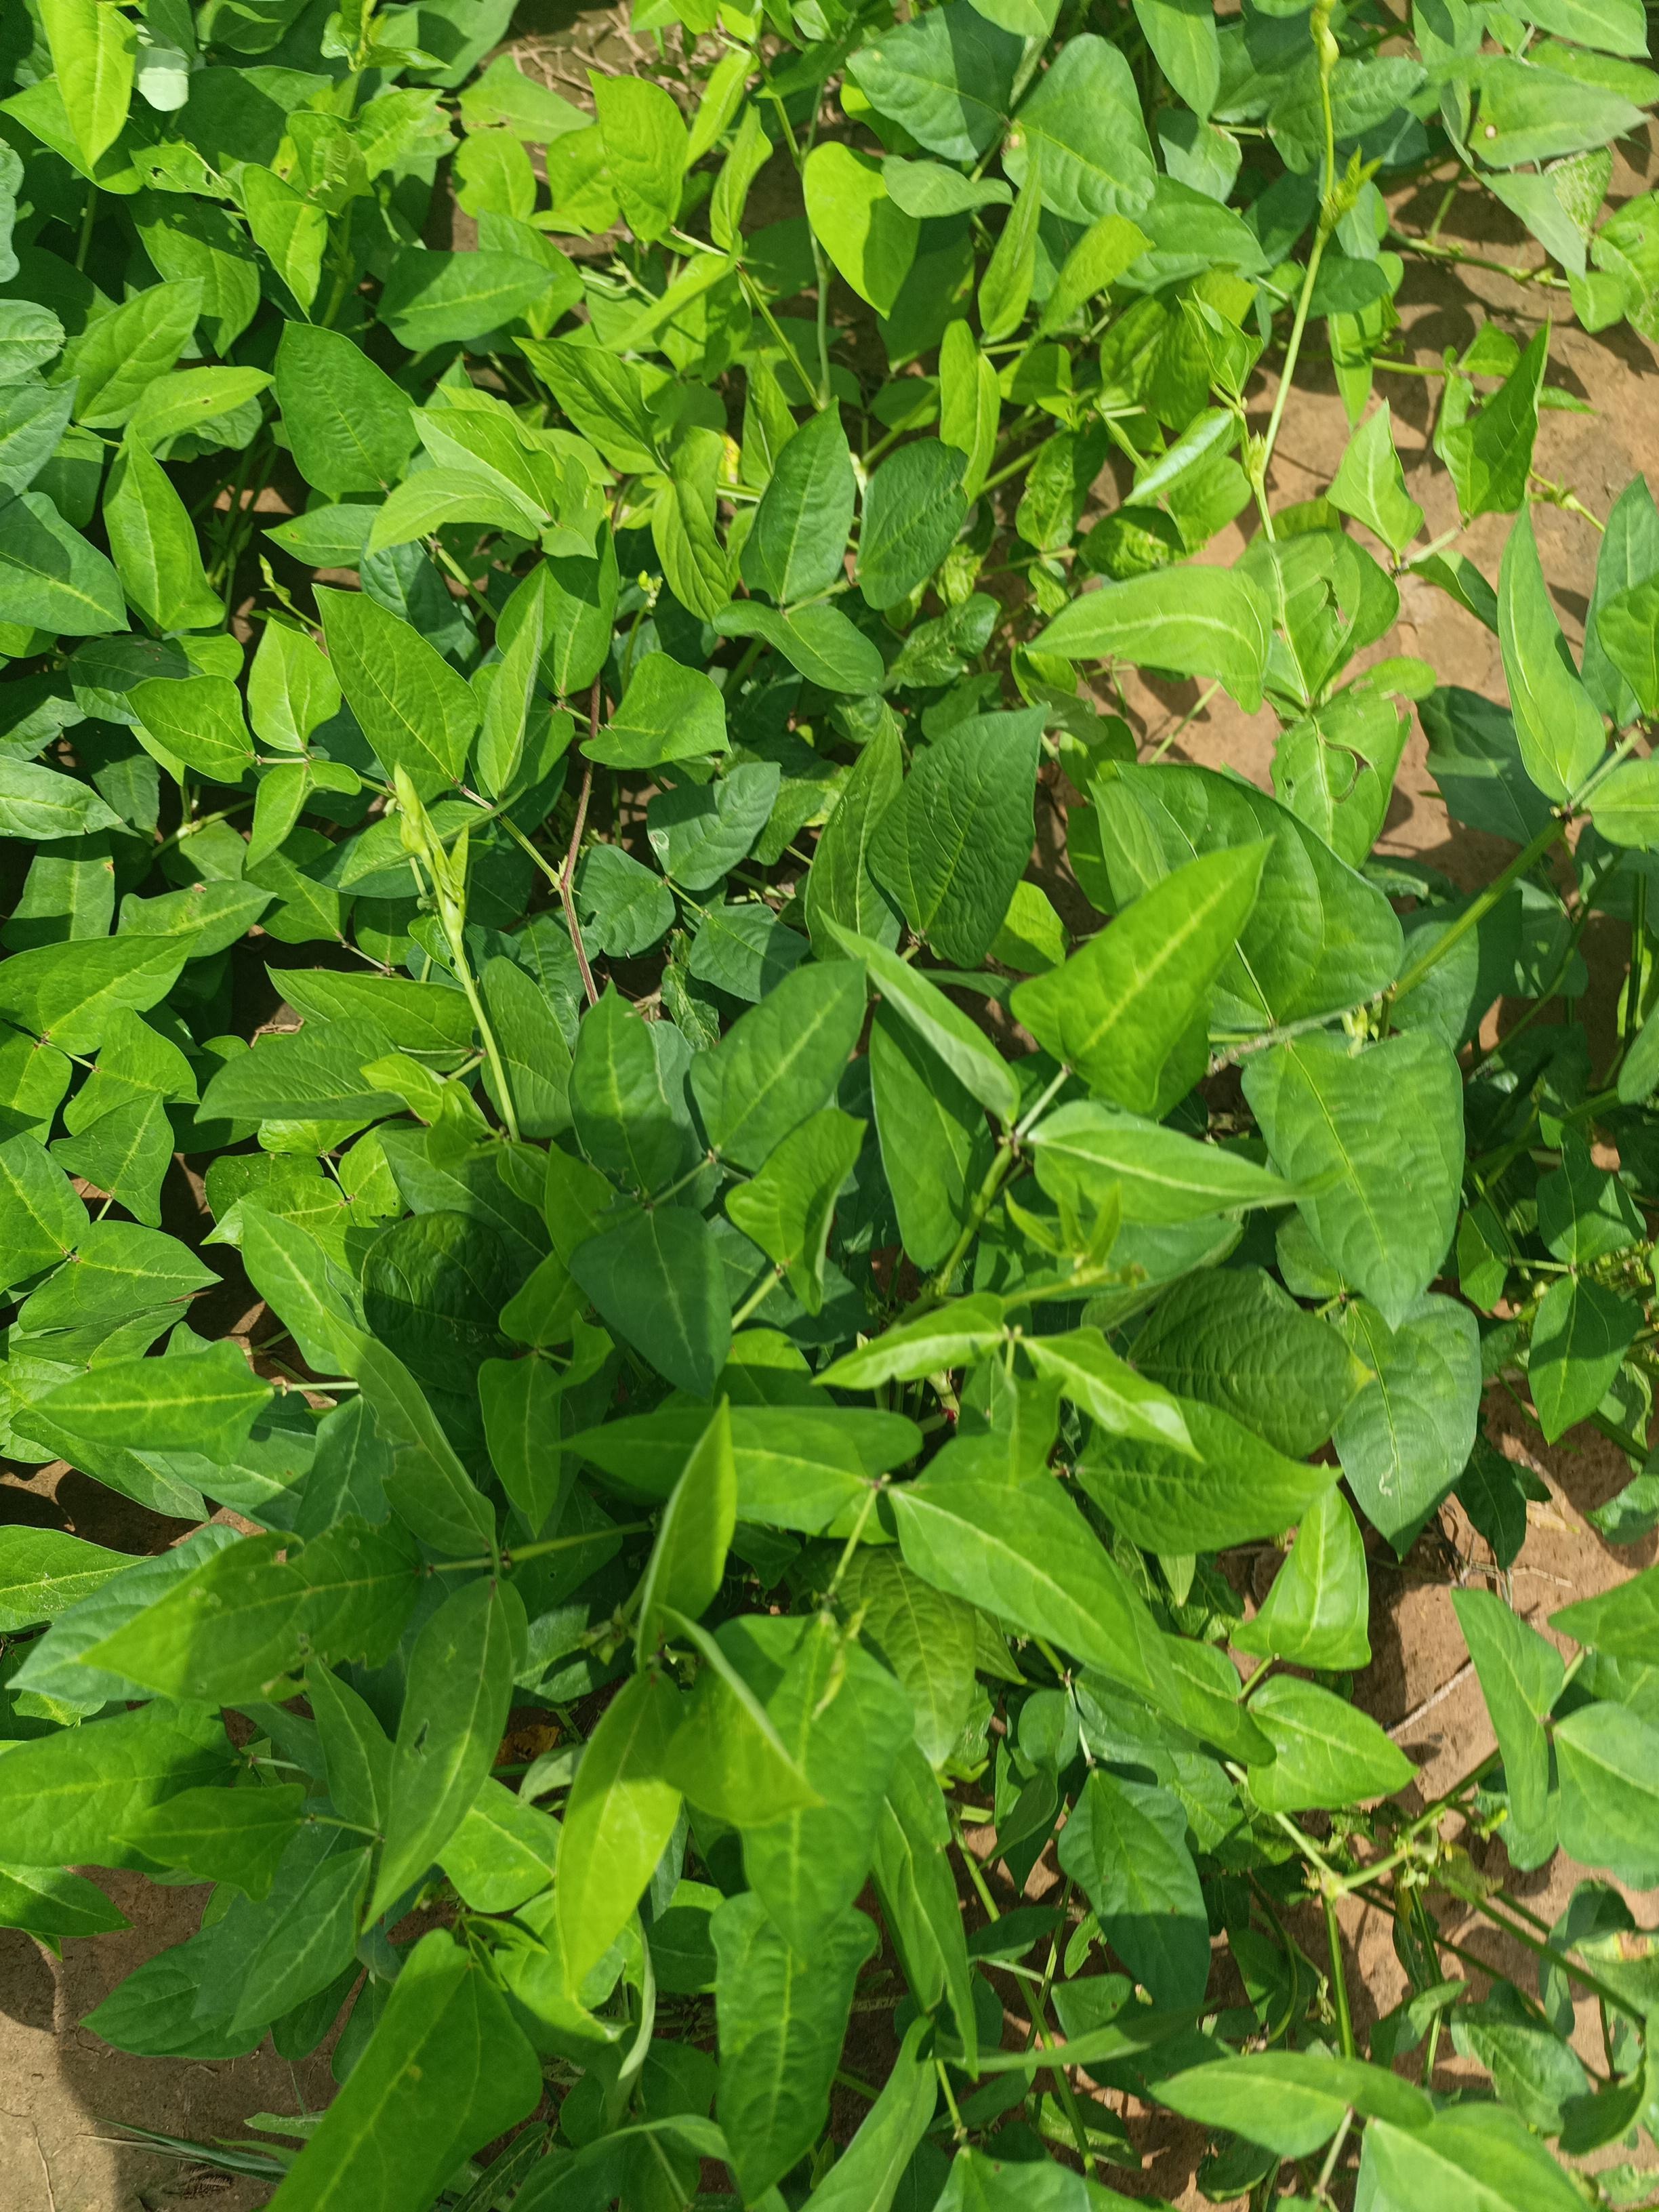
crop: cowpea
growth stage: vegetative
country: Nigeria
